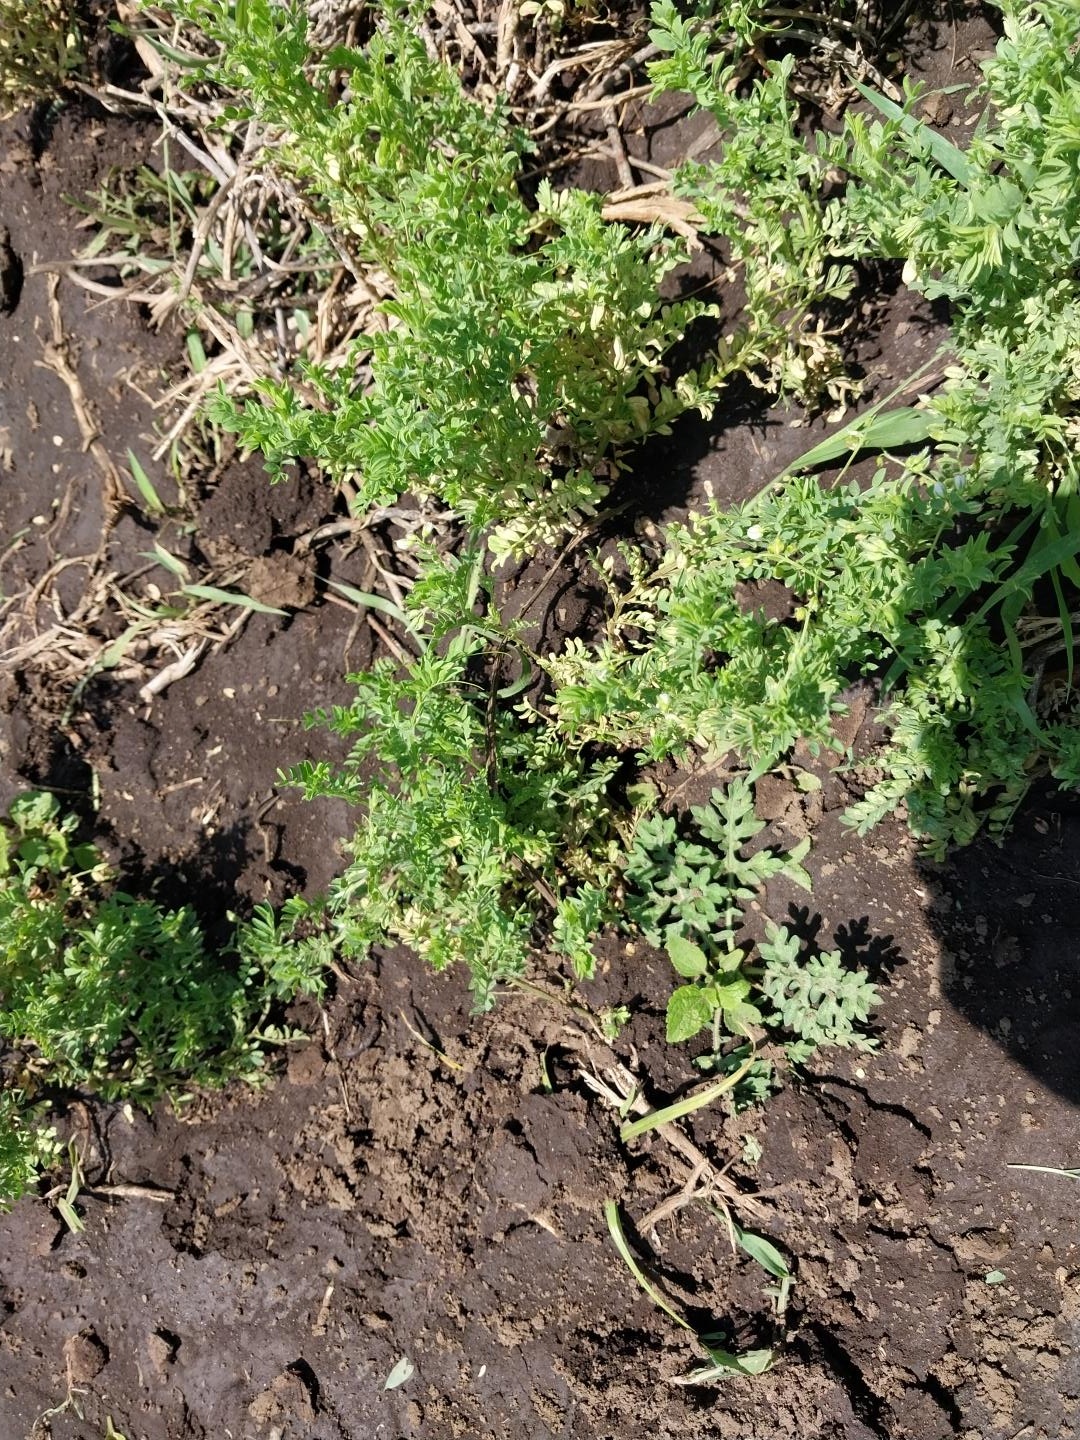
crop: lentil
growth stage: flowering
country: Tanzania
